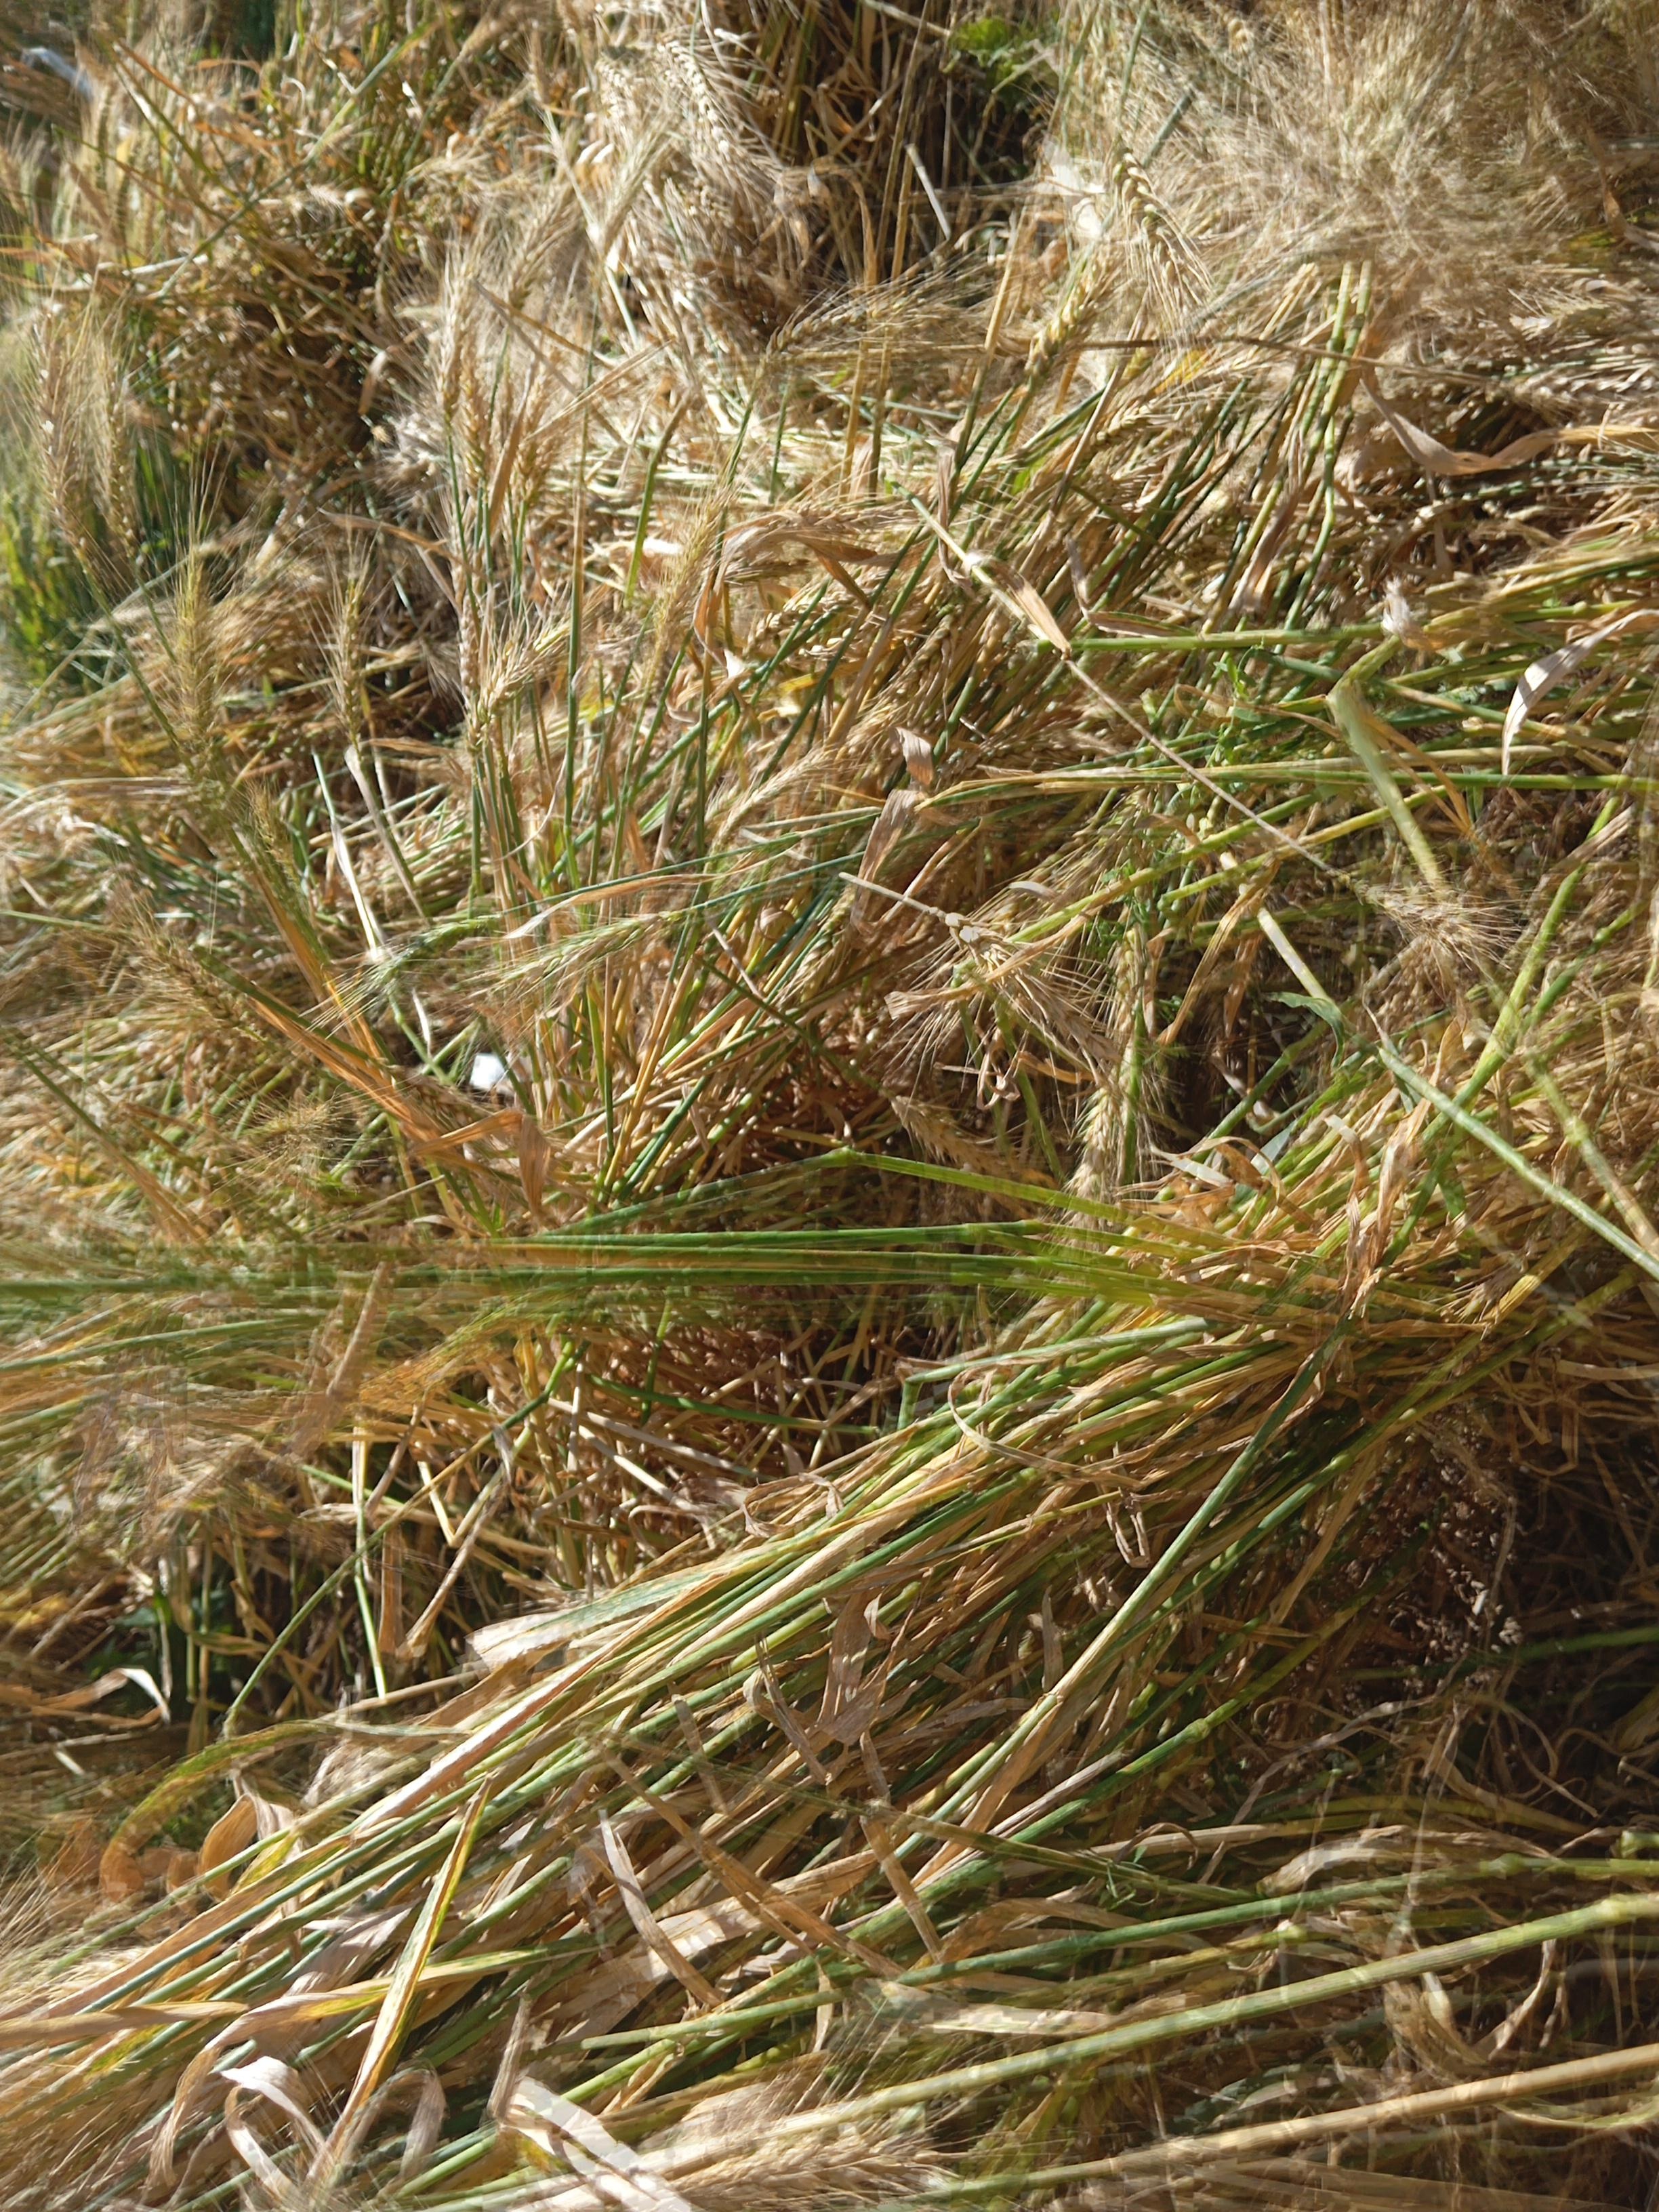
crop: wheat
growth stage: maturity
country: Kenya
